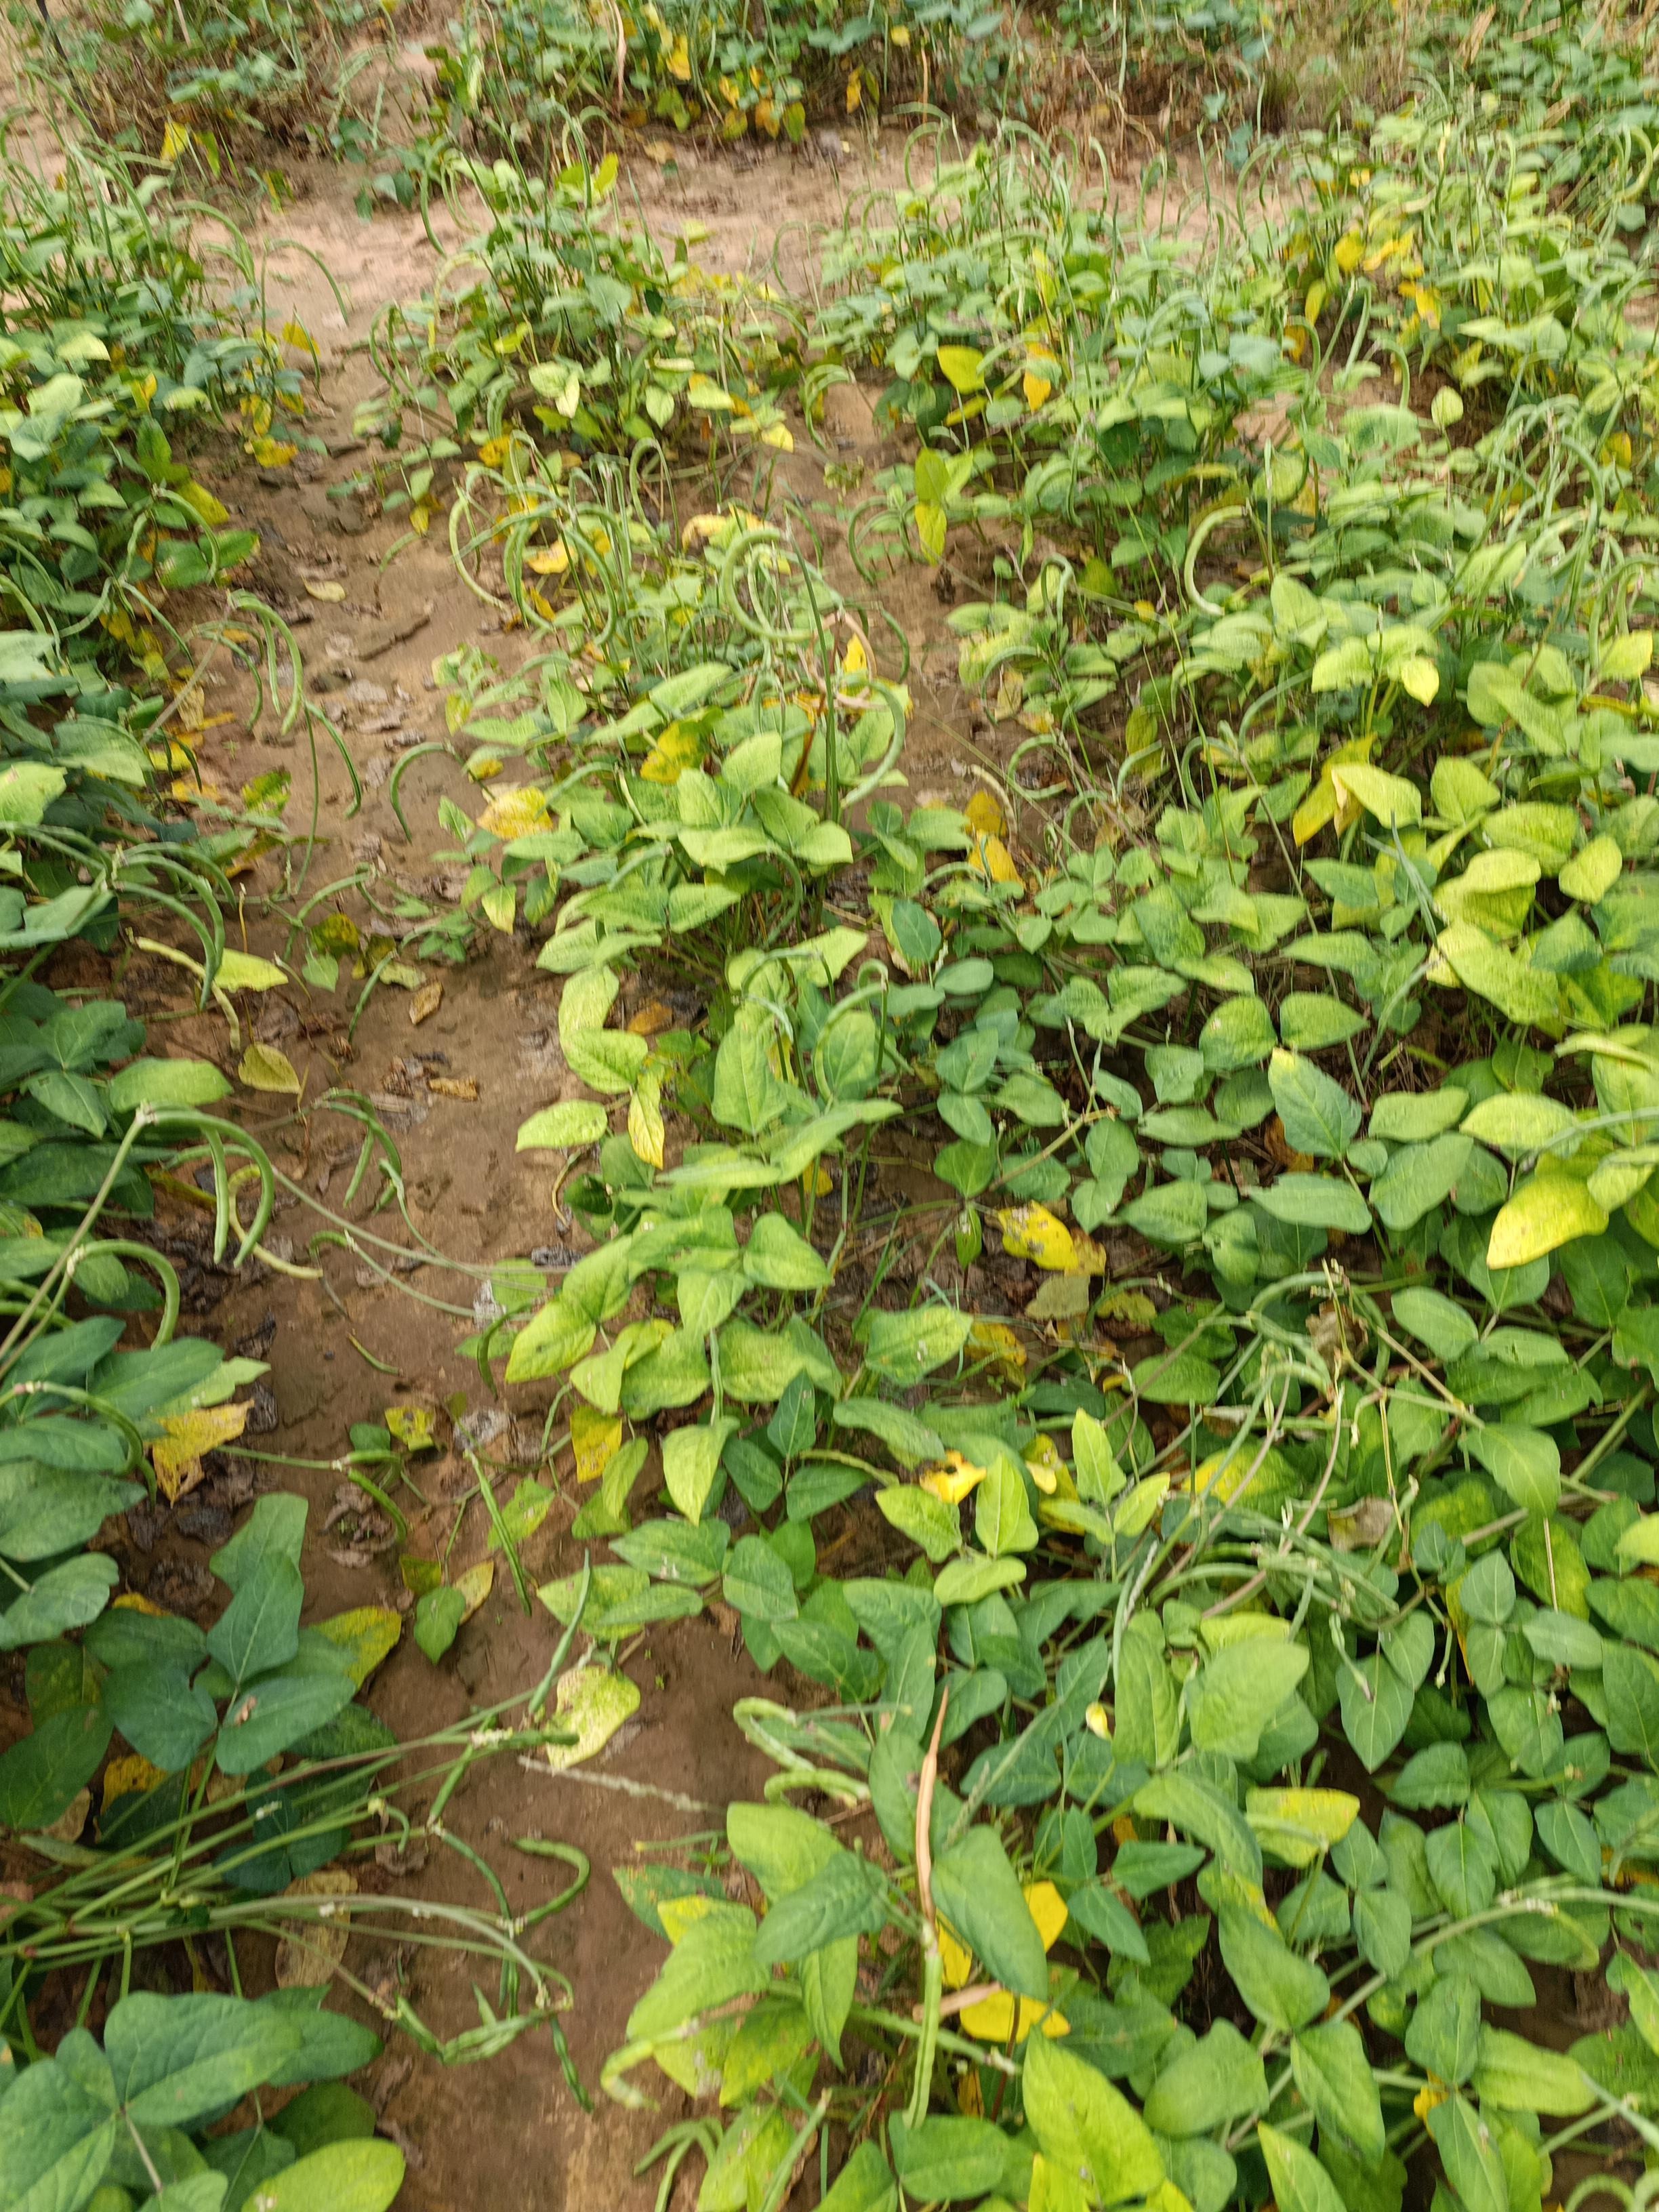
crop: cowpea
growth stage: maturity
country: Nigeria
